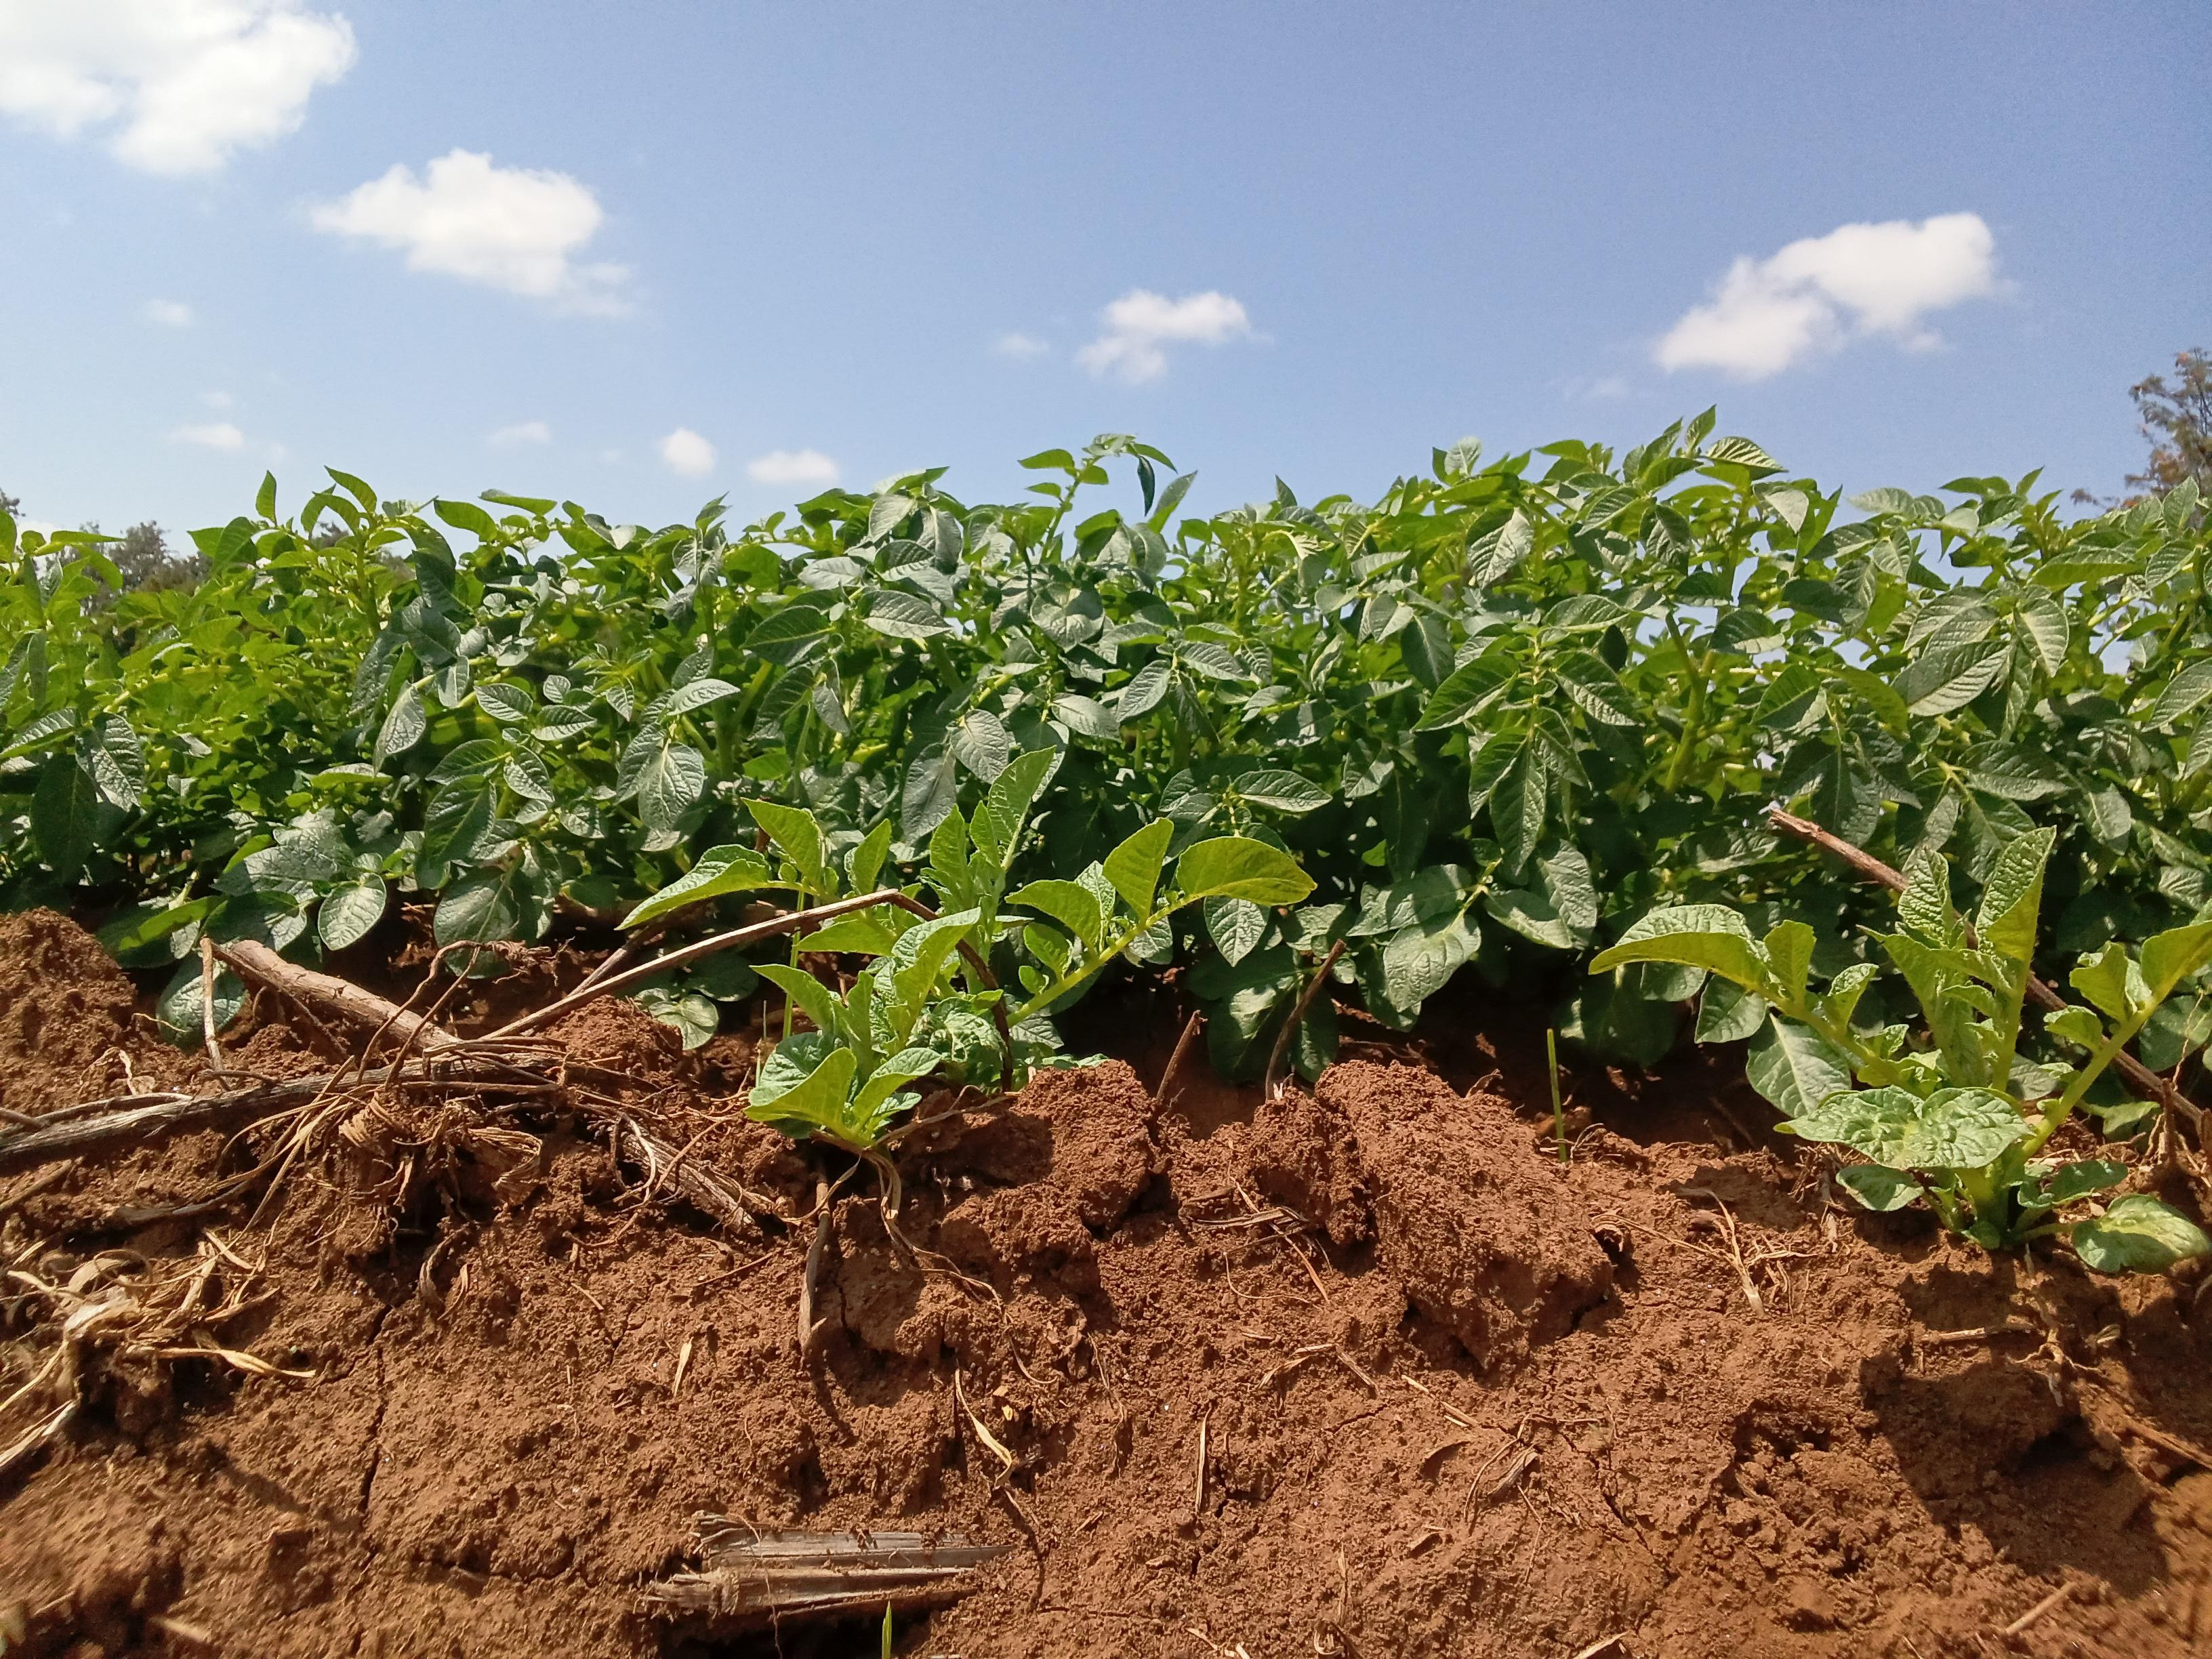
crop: potato
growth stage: vegetative
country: Kenya
